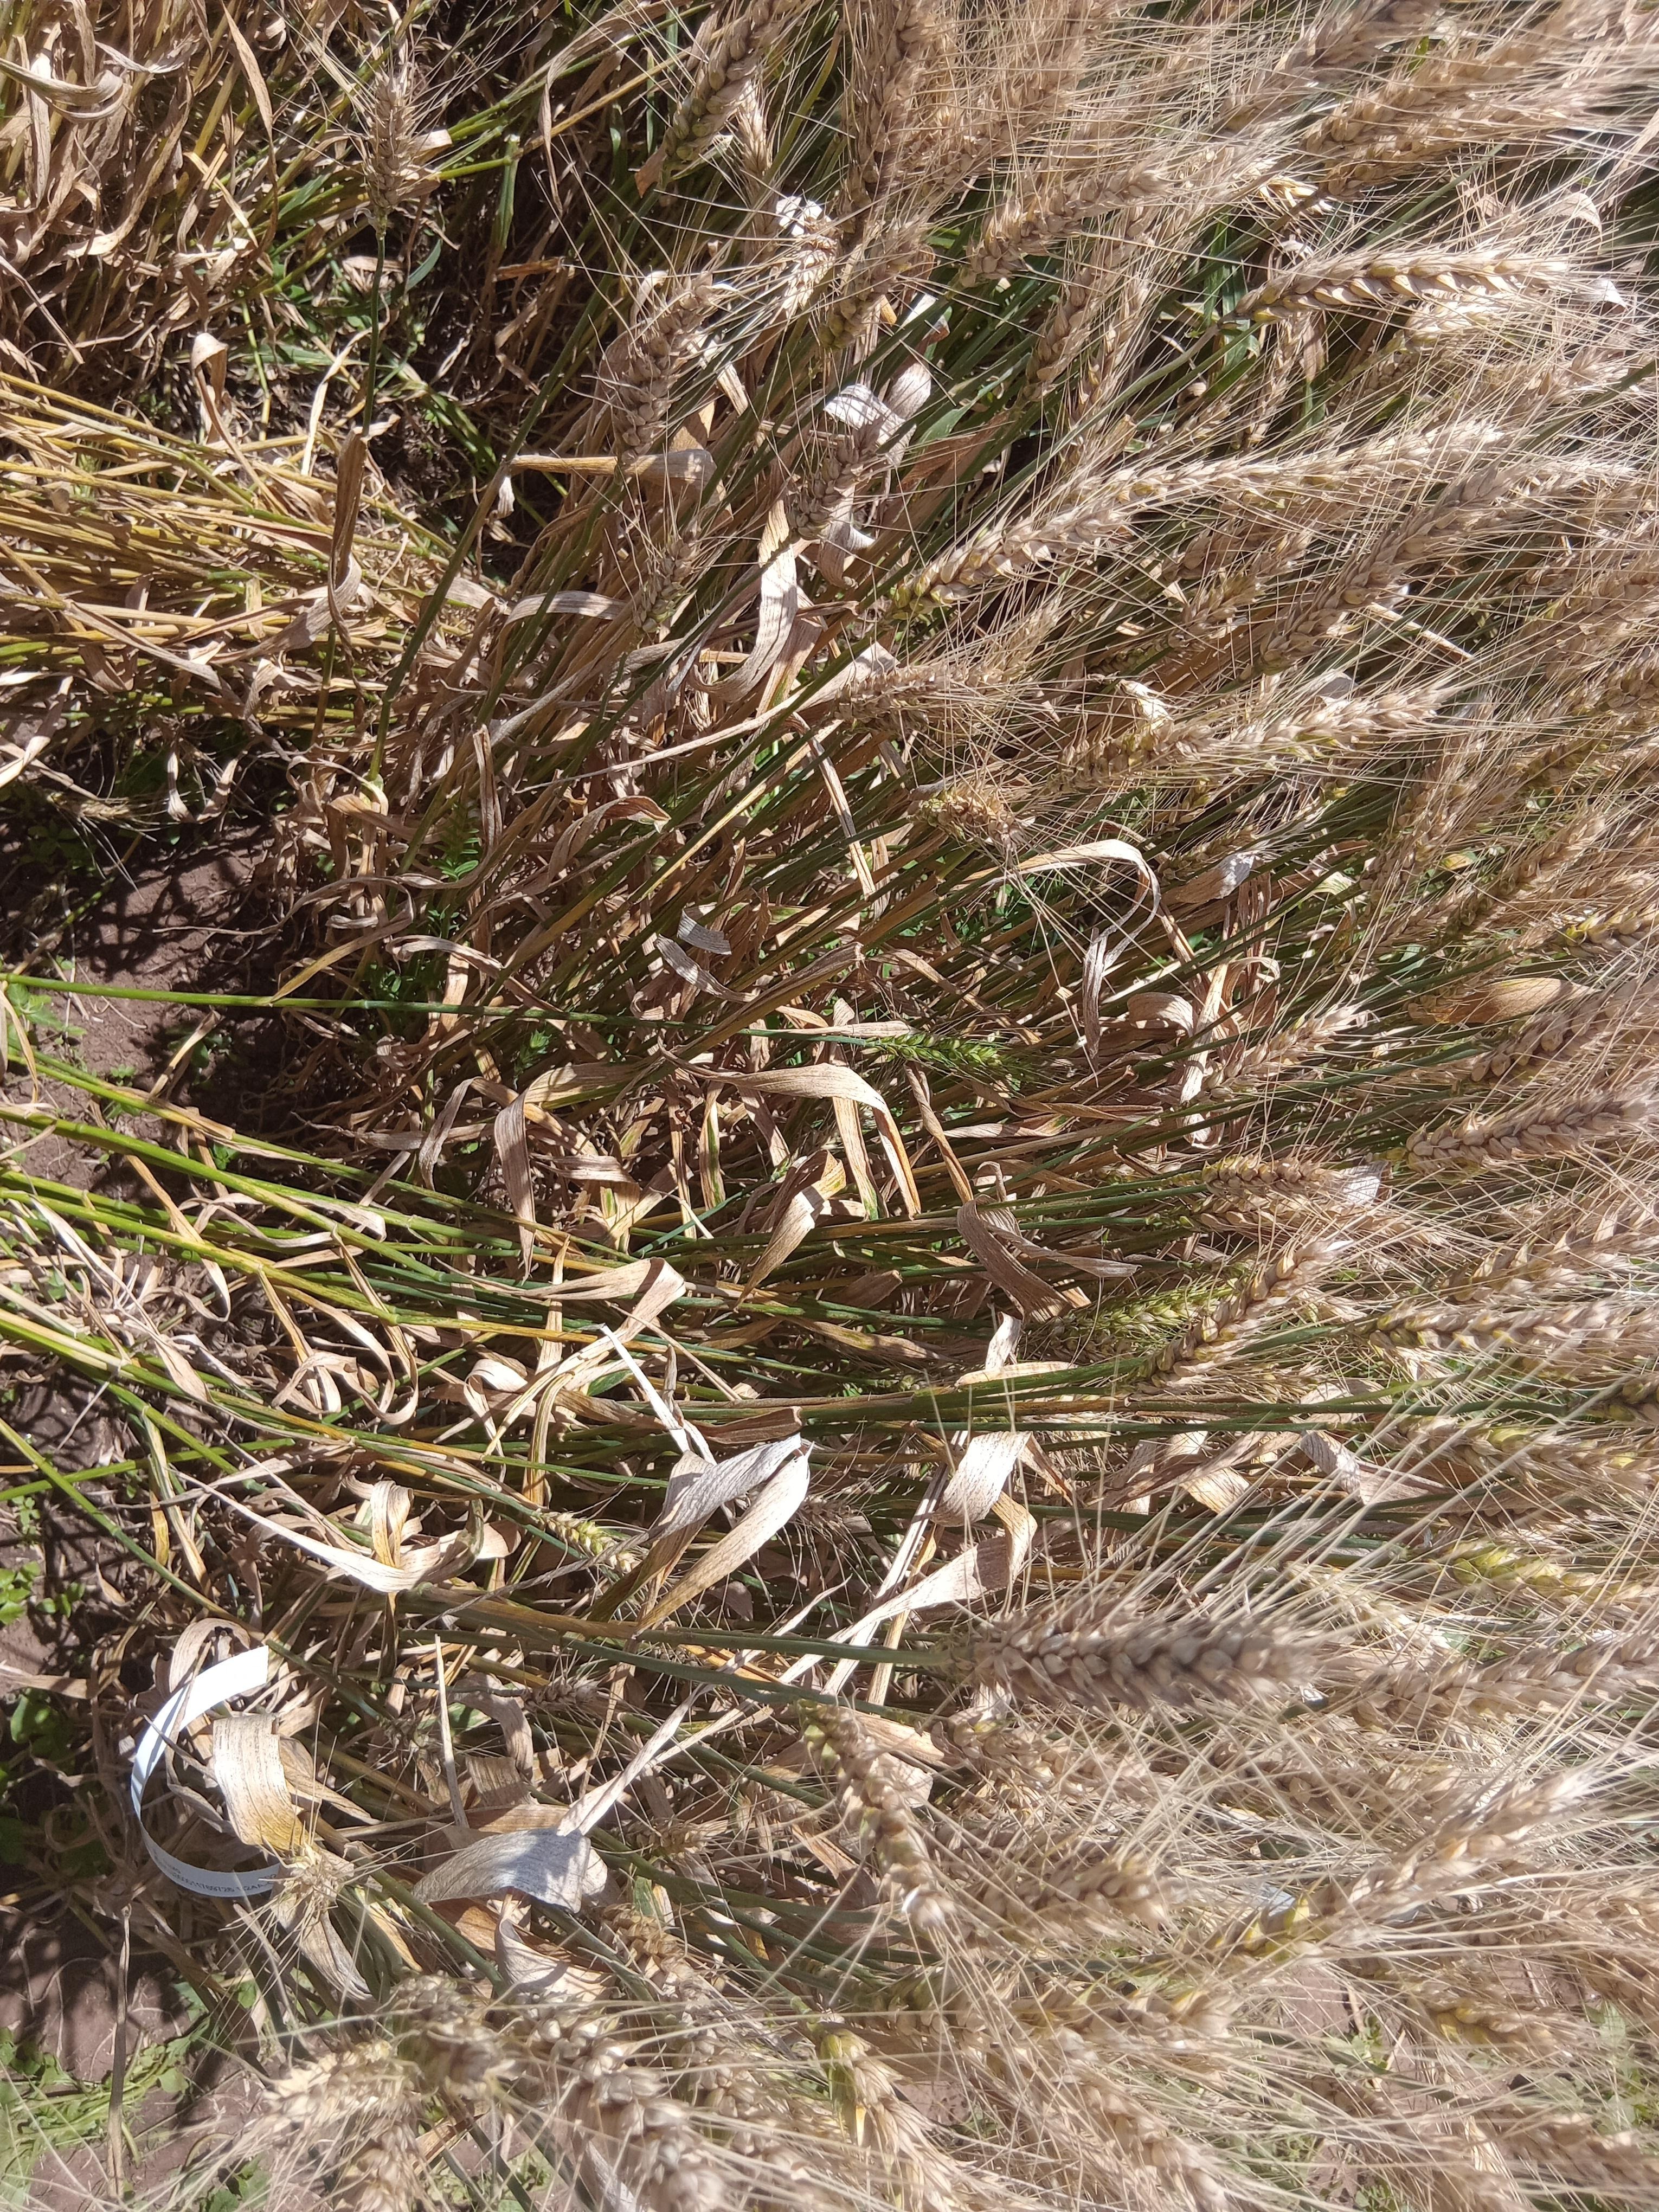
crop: wheat
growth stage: maturity
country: Kenya
